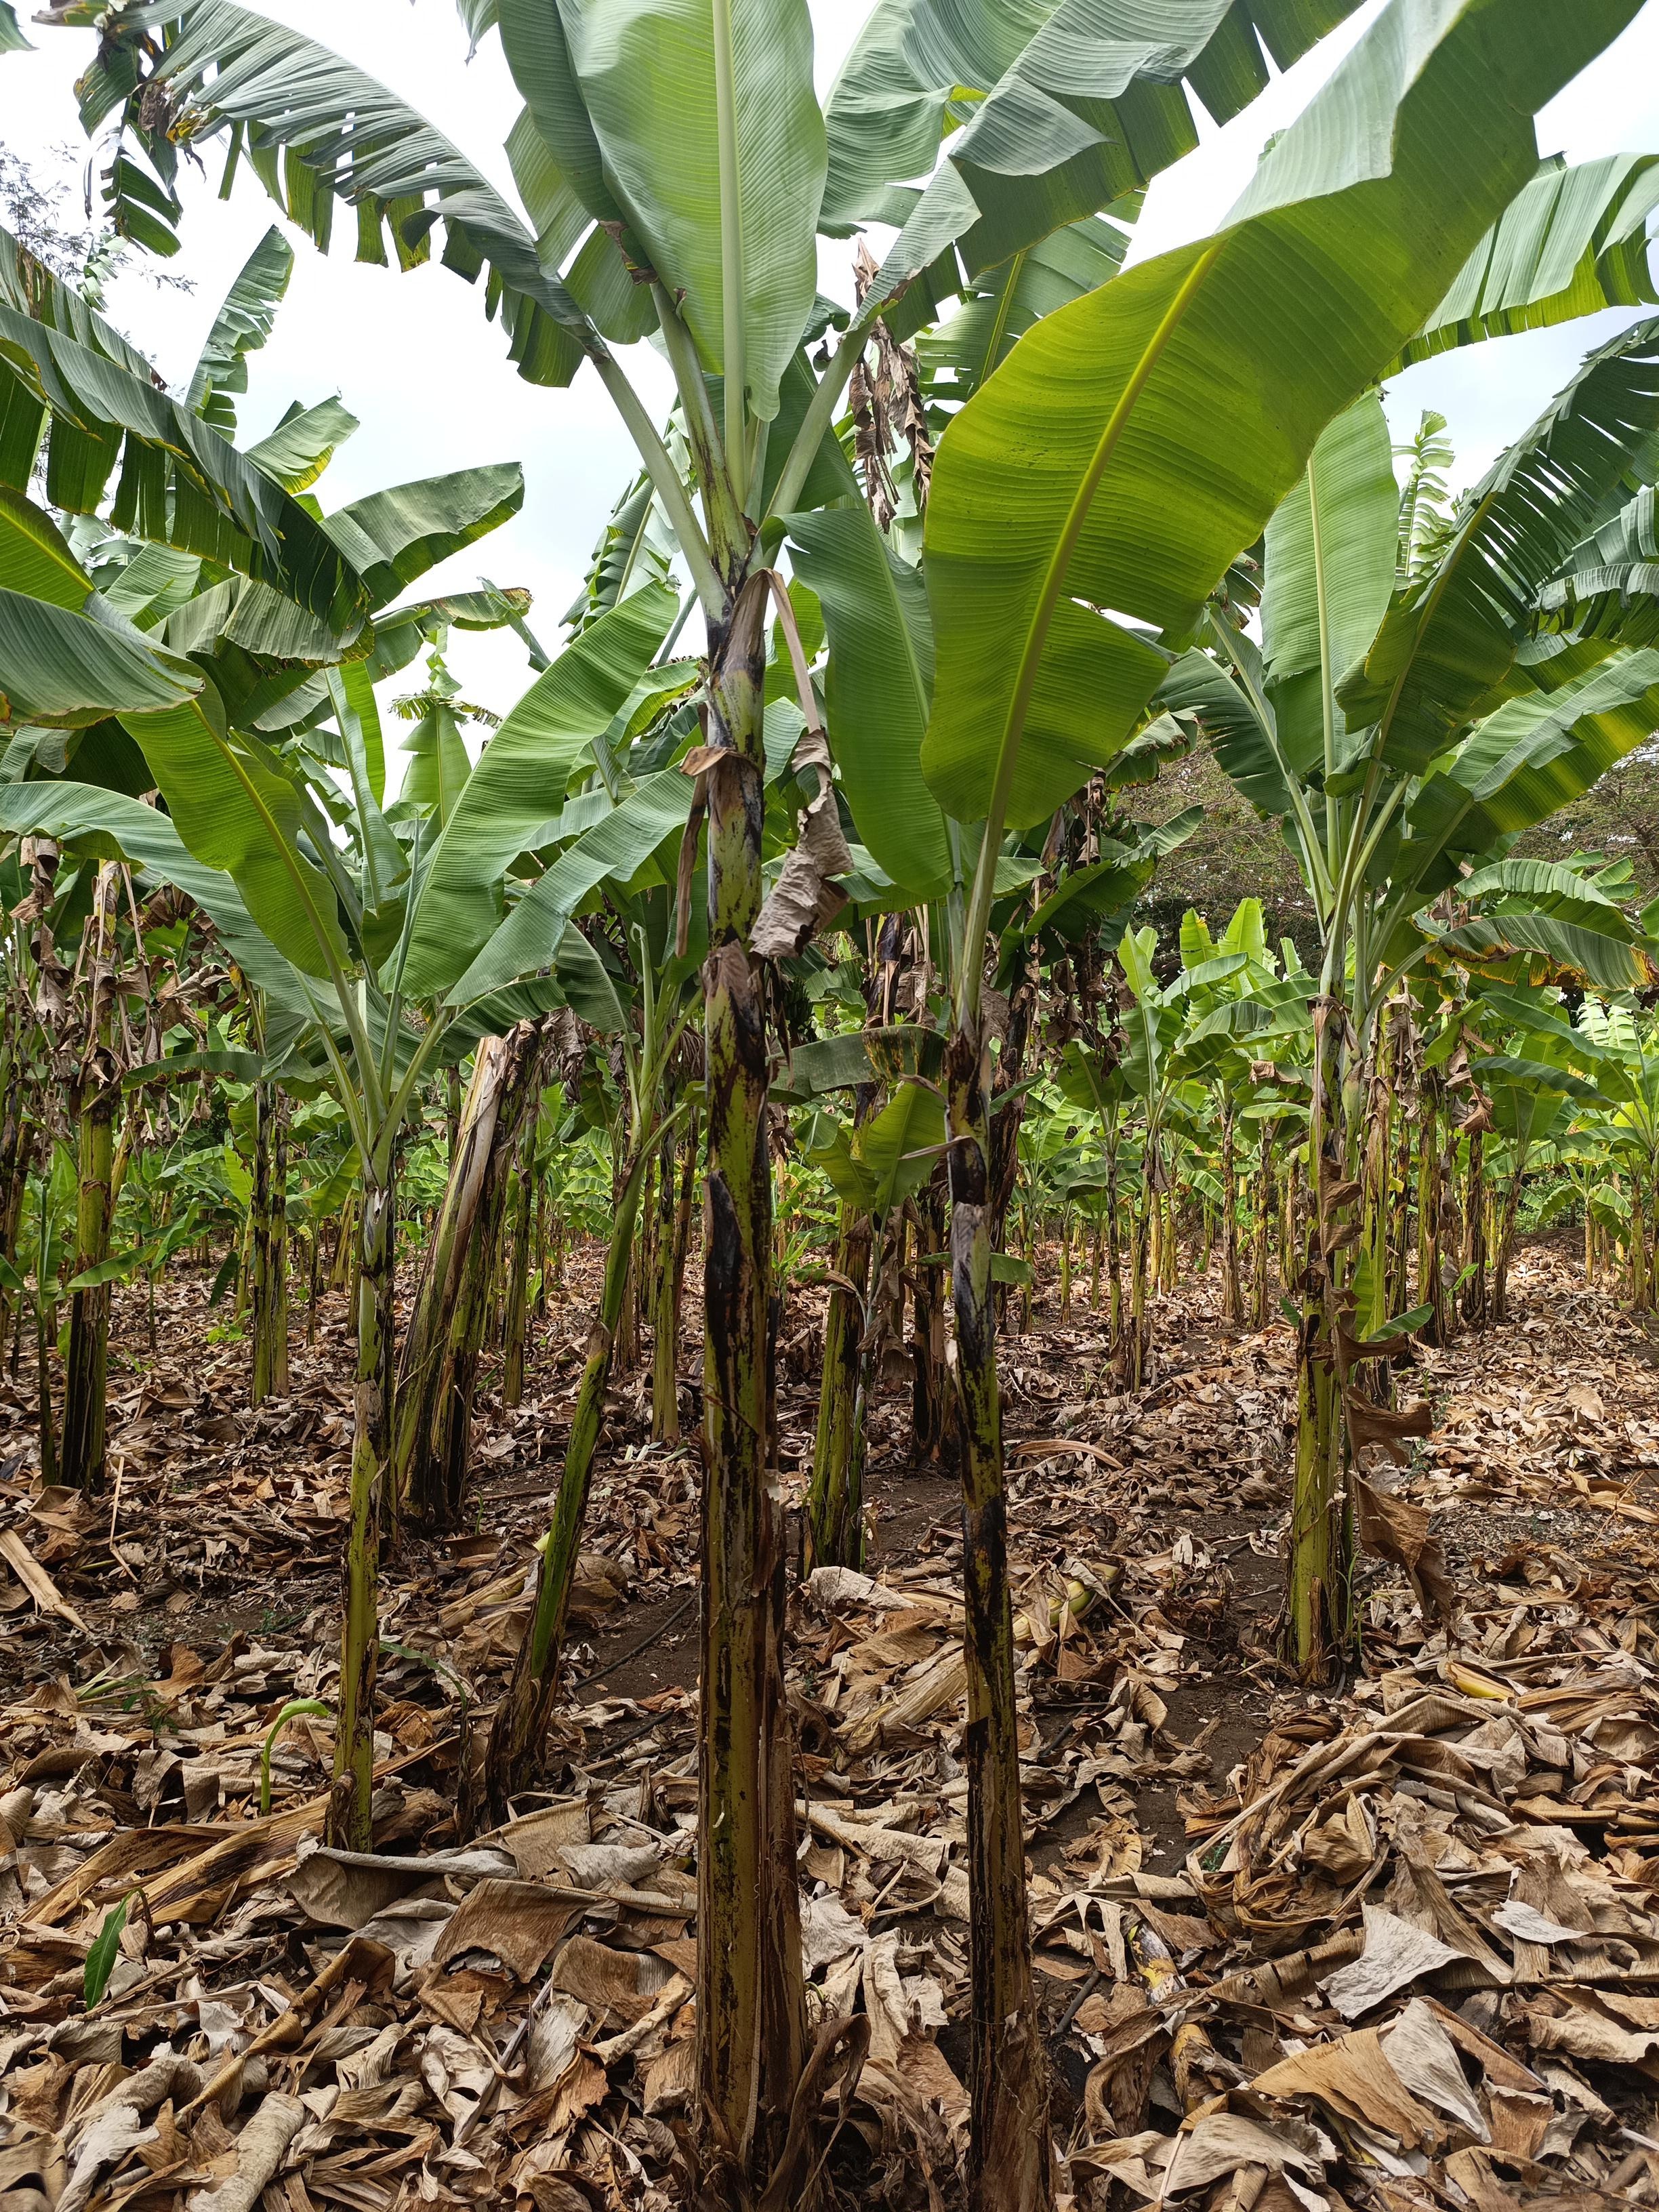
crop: banana
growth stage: vegetative
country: Tanzania
